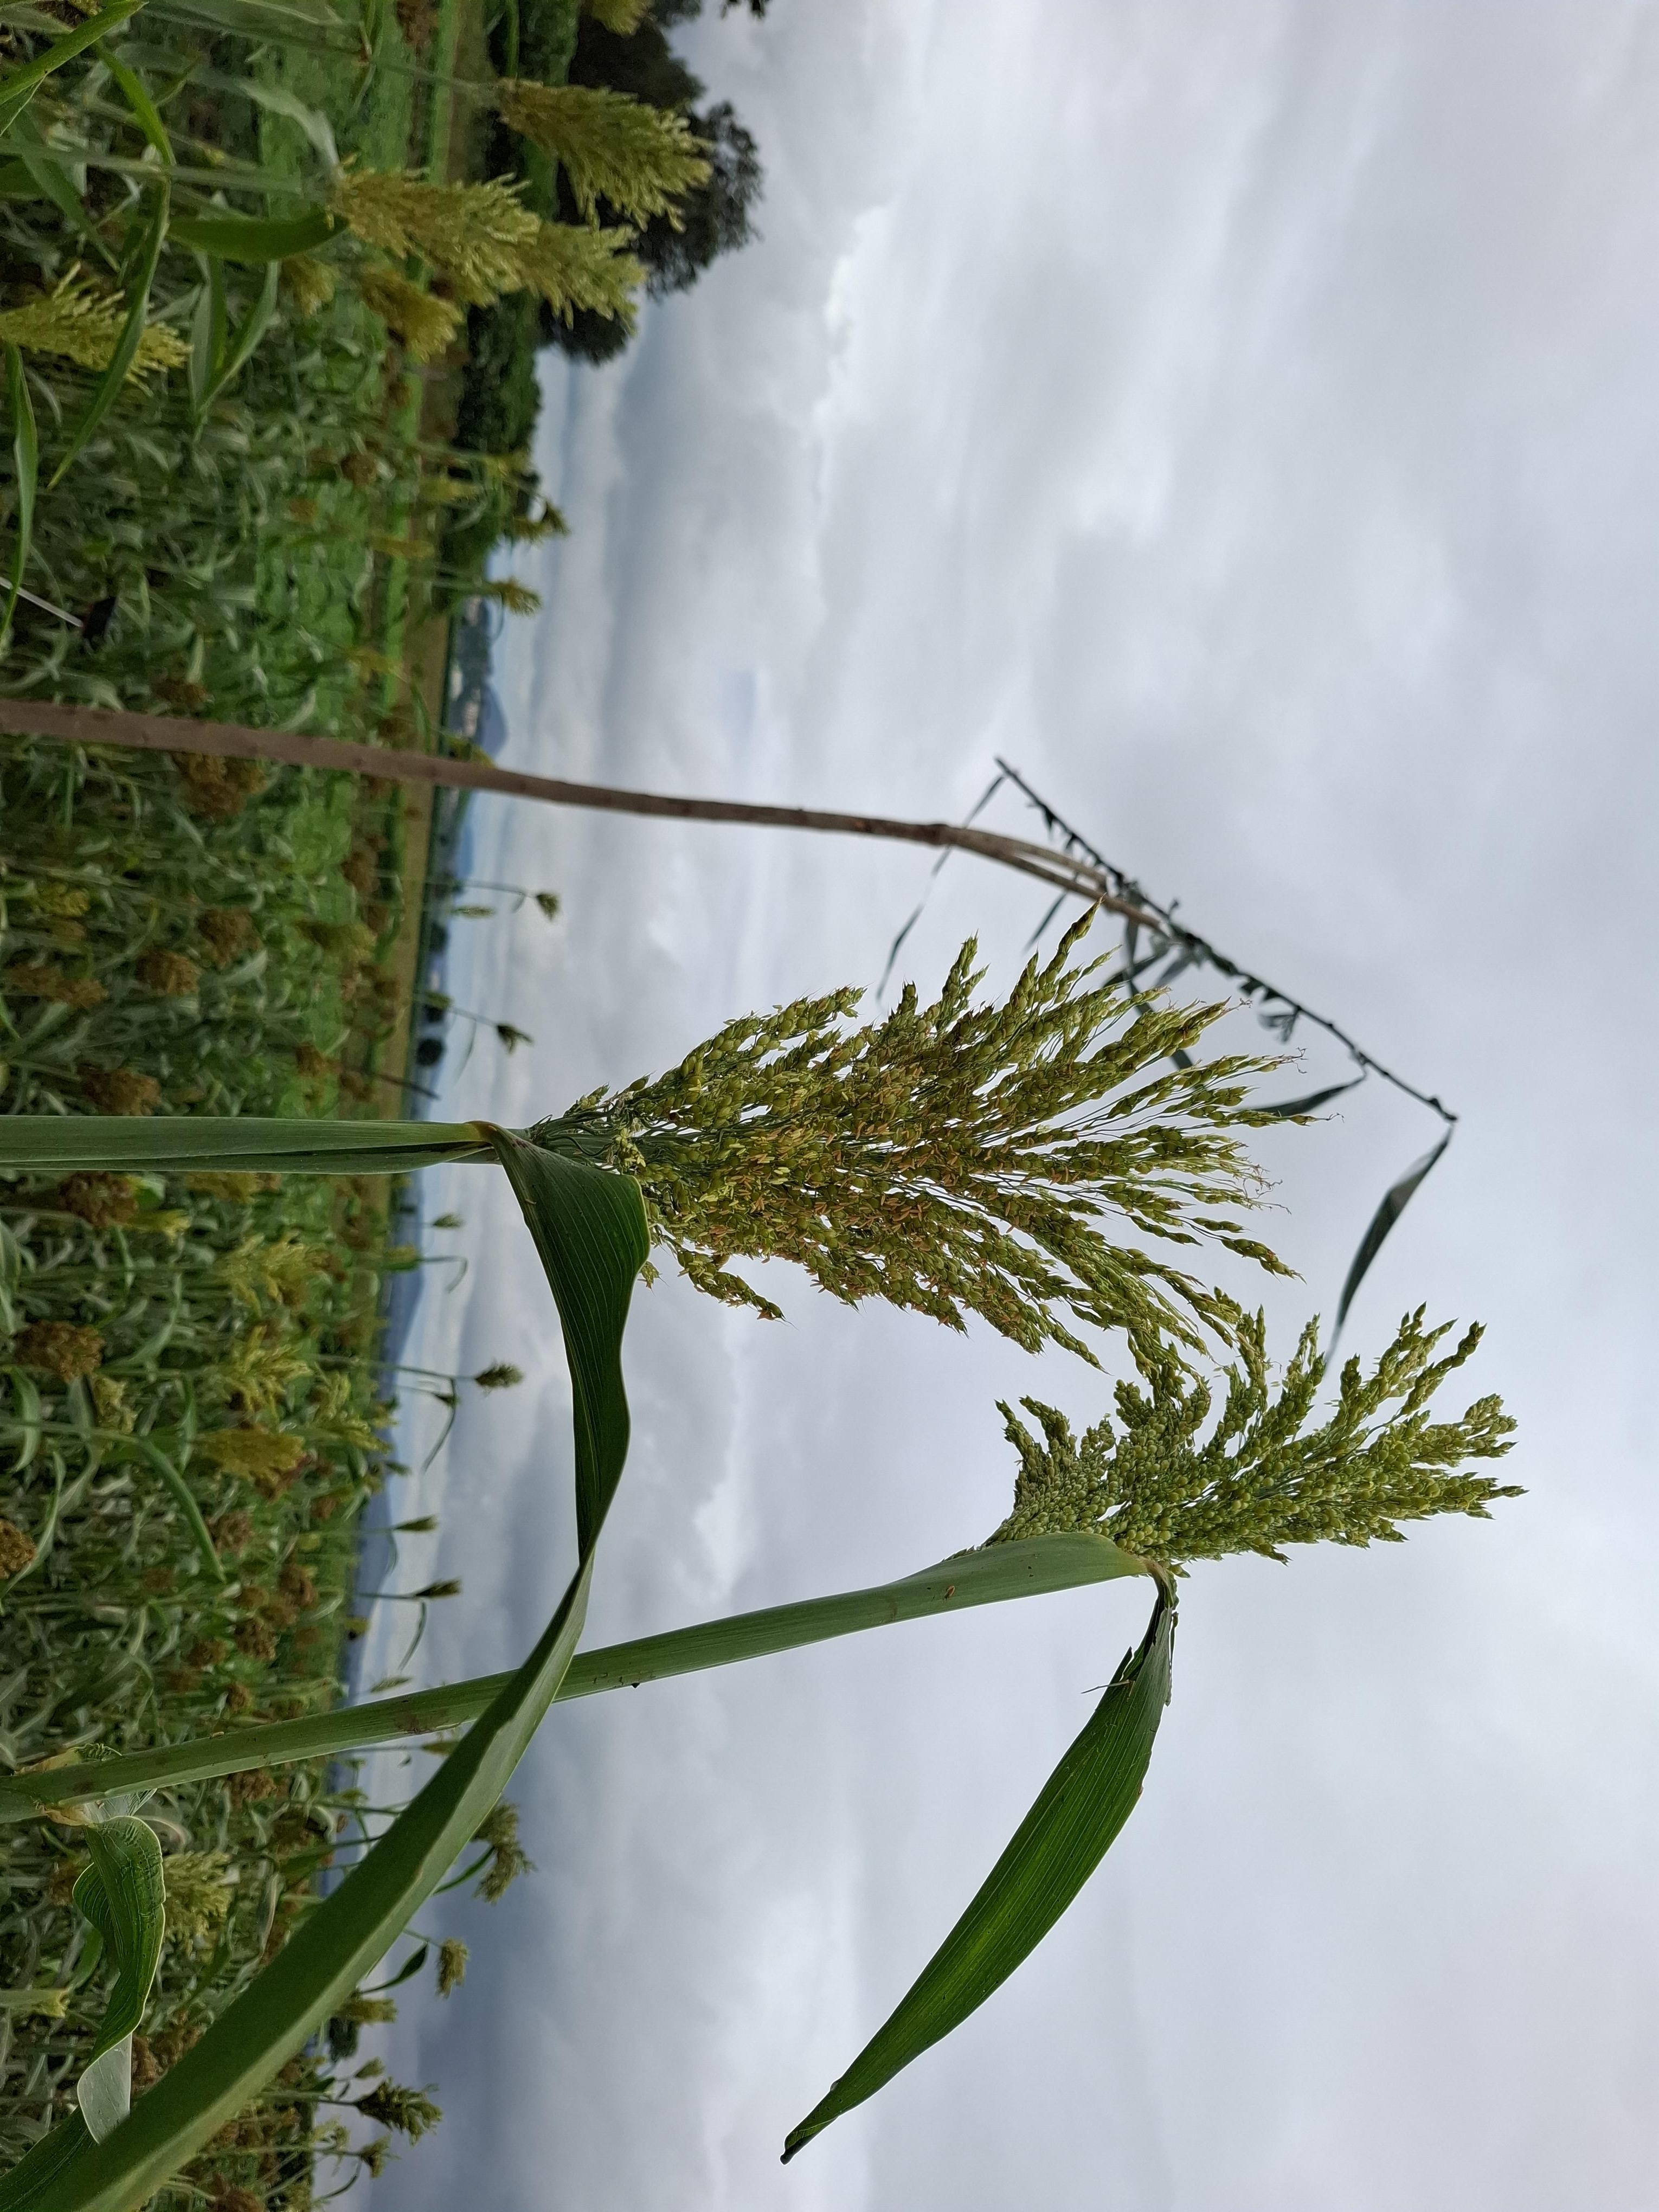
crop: sorghum
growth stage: filling grain
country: Tanzania
